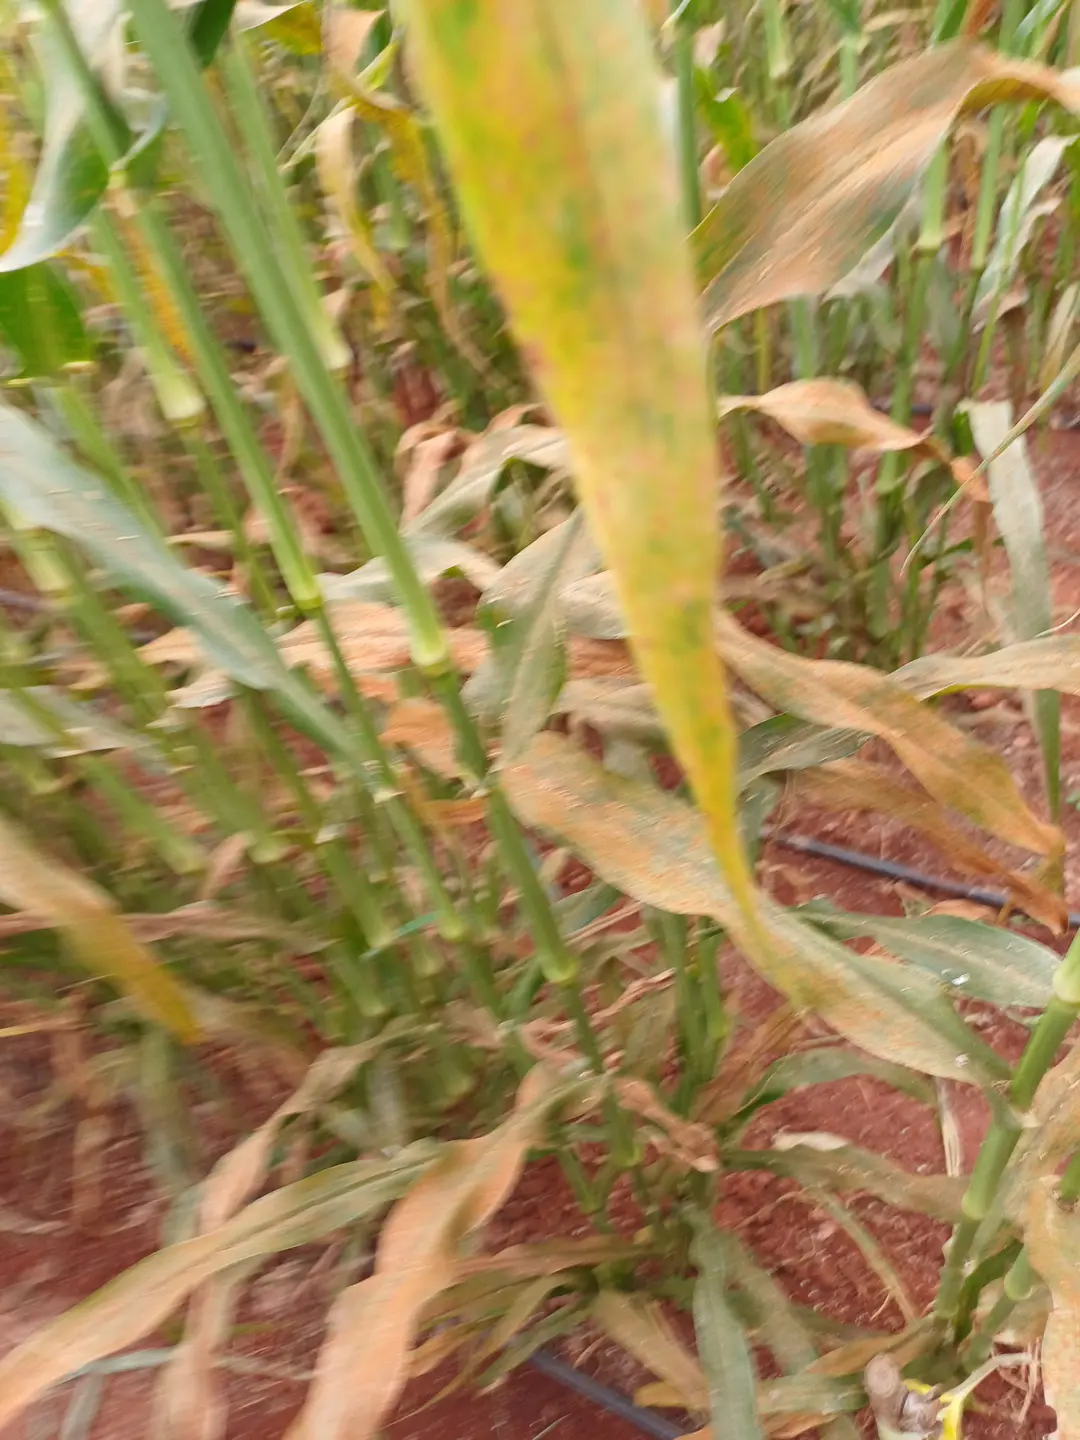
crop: pearl millet
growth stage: filling grain
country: Kenya
